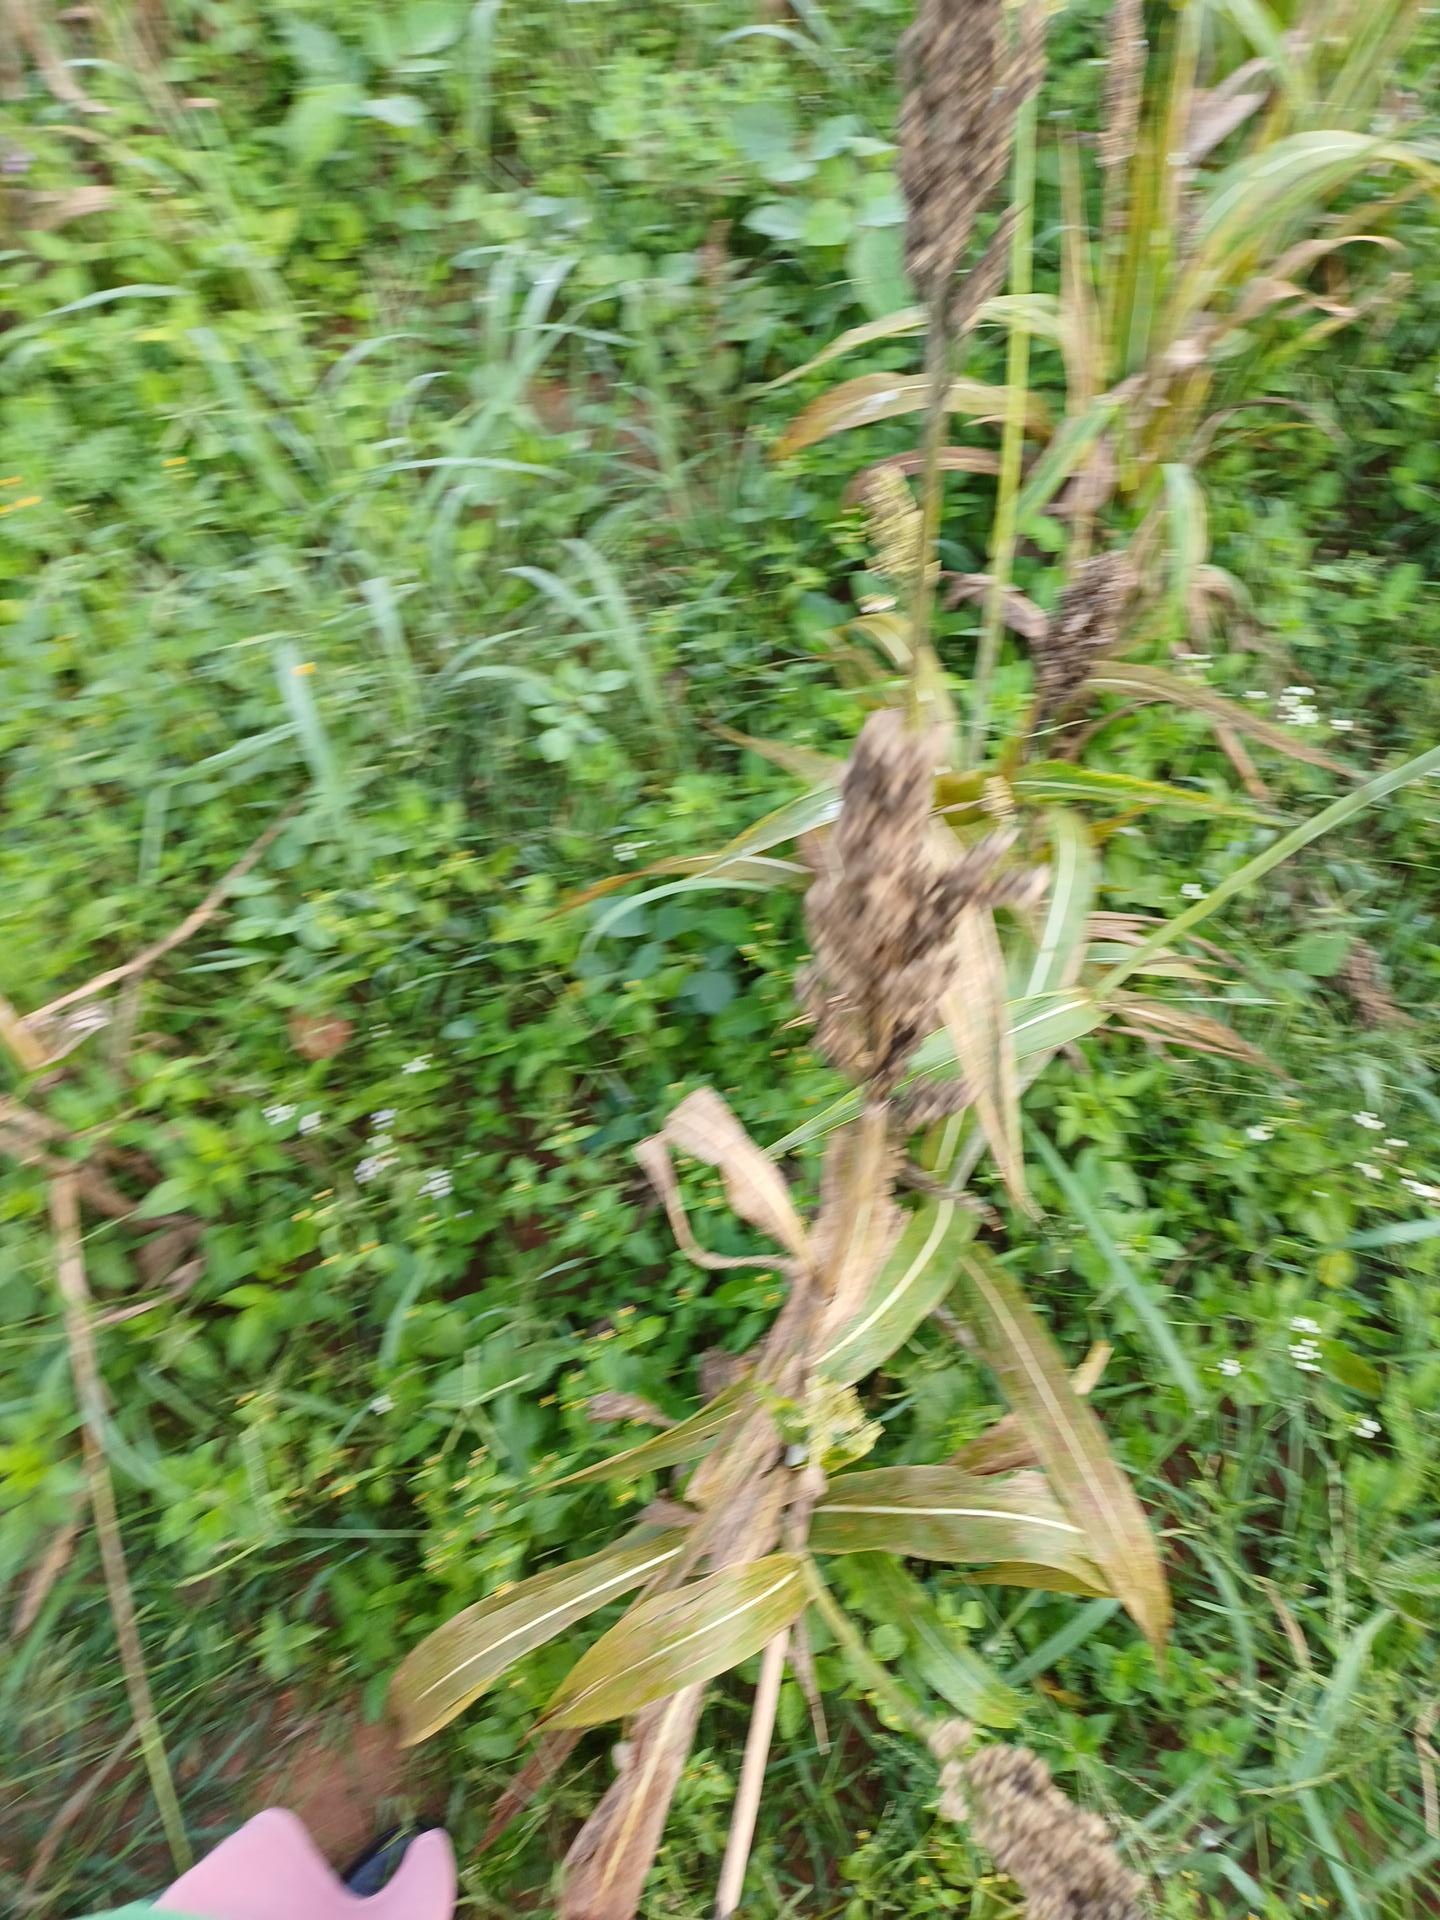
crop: sorghum
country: Kenya
